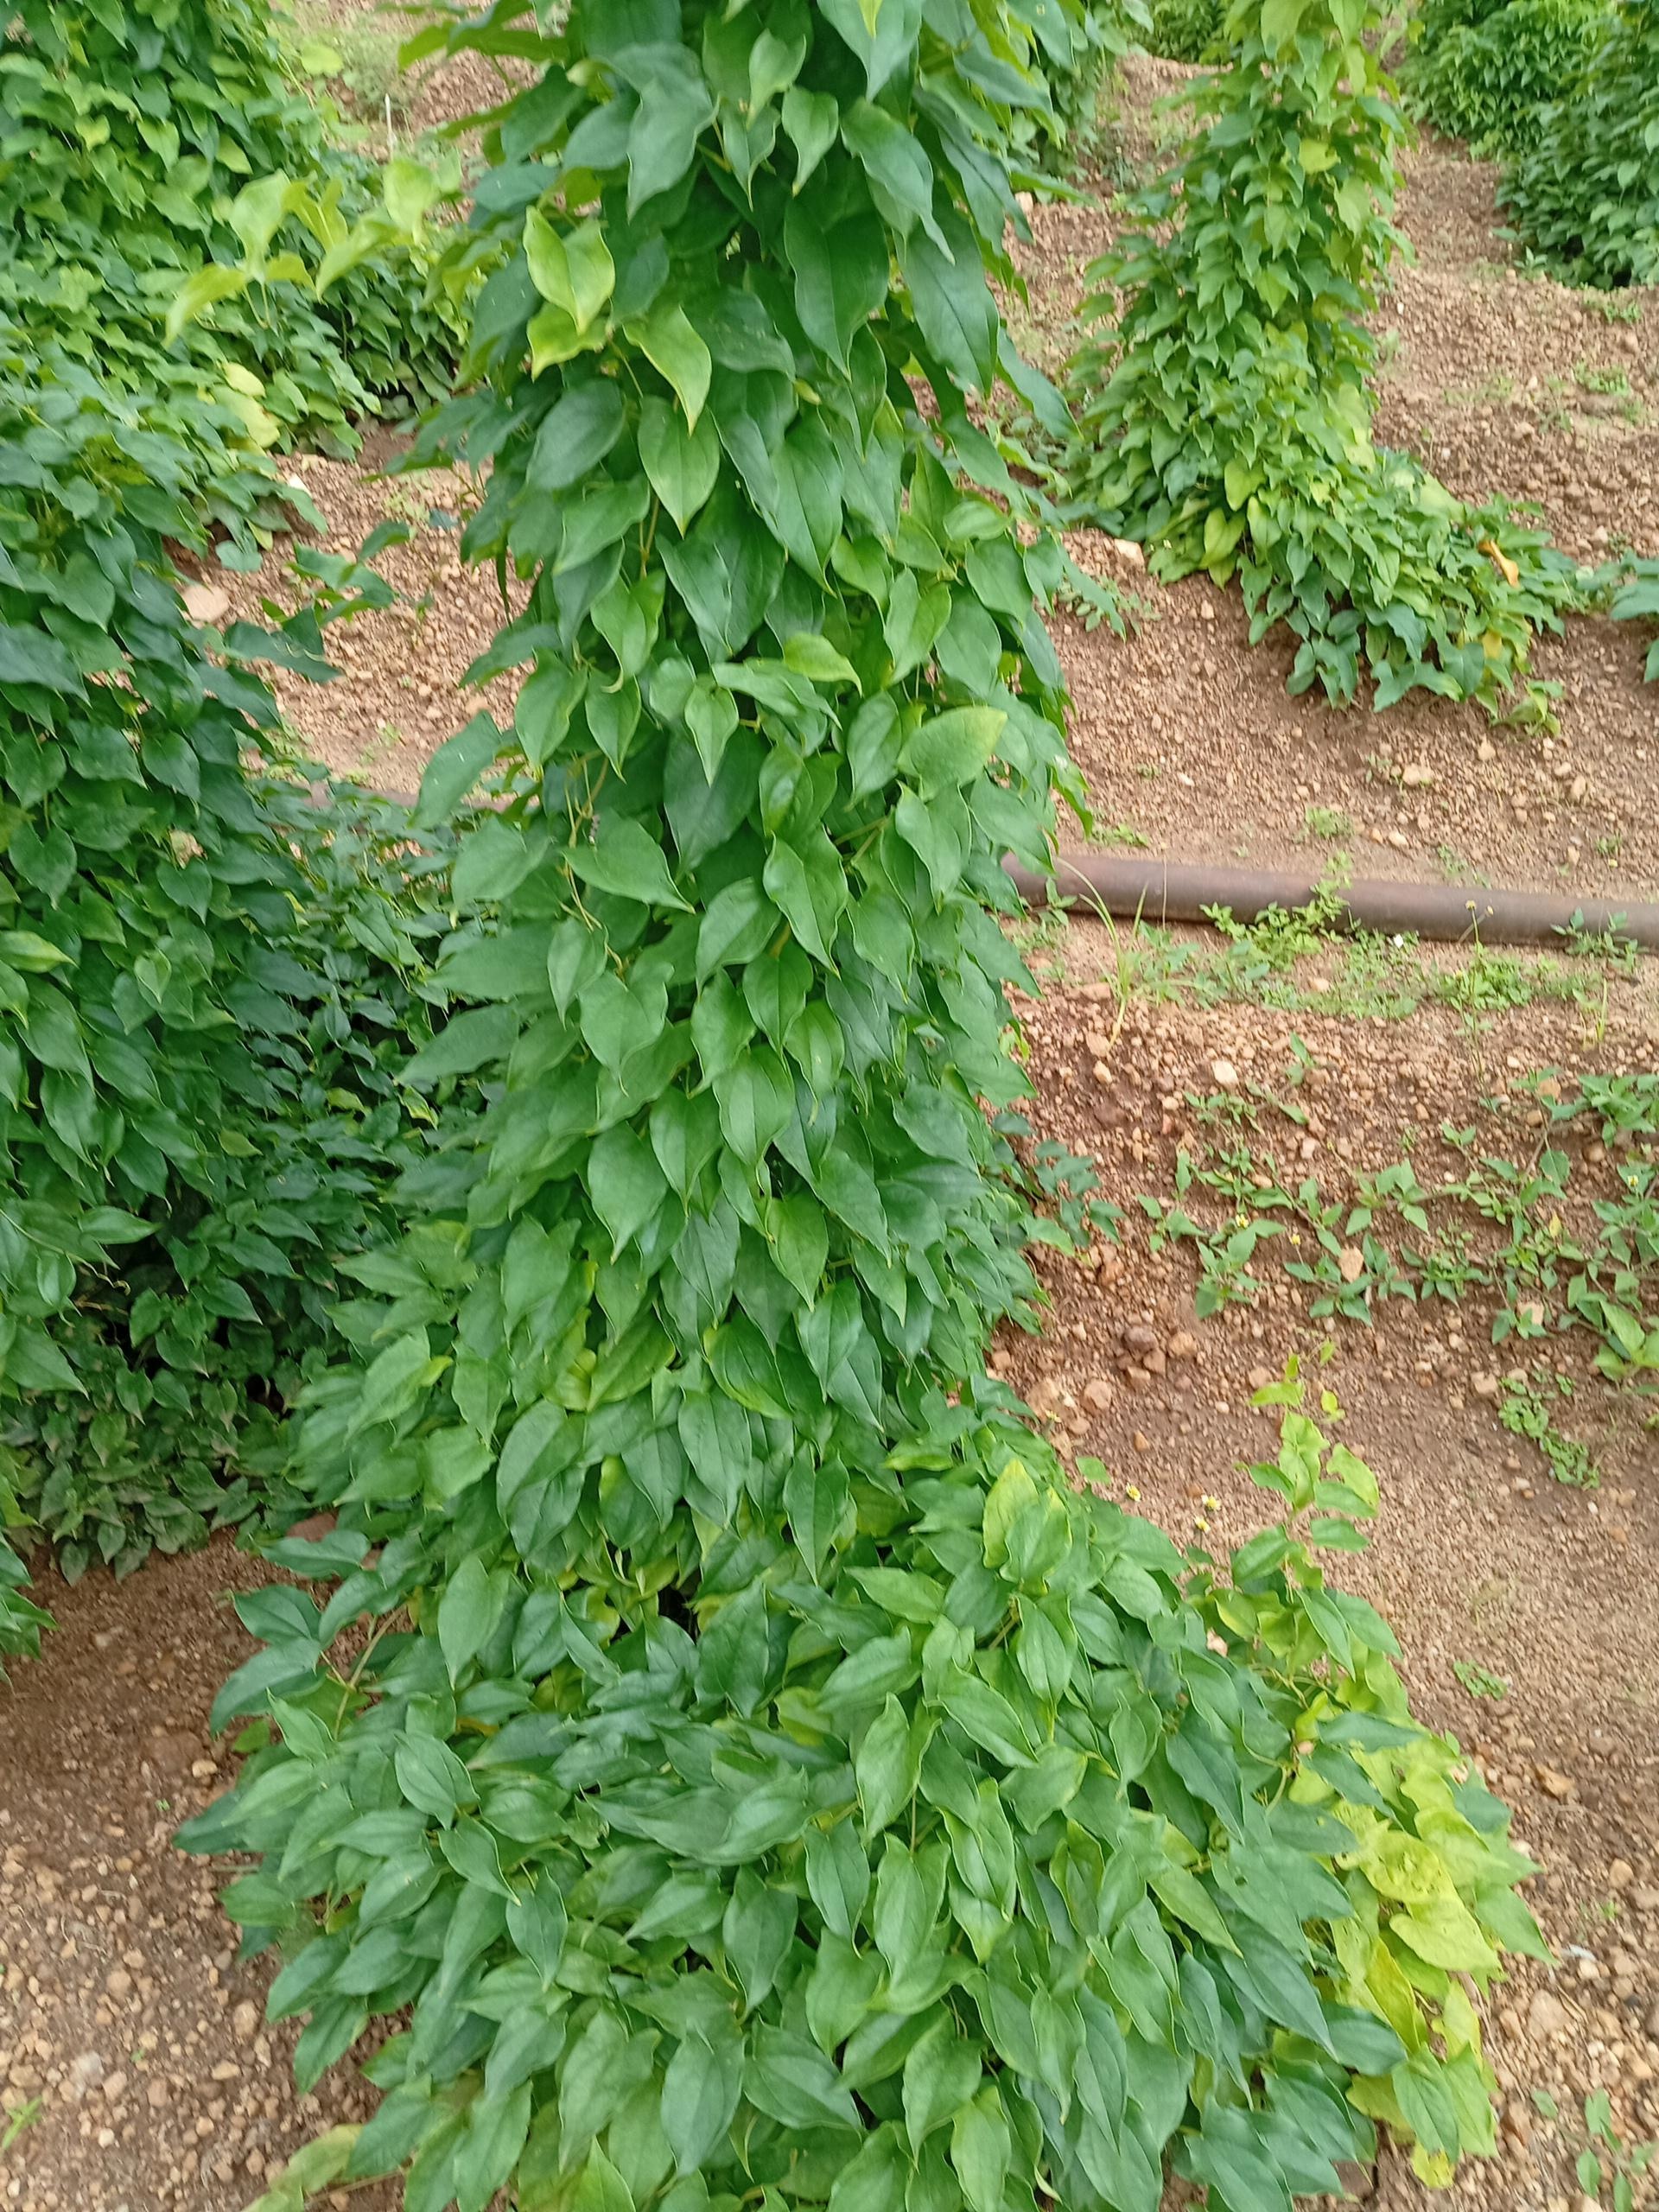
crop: yam
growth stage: vegetative
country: Nigeria
